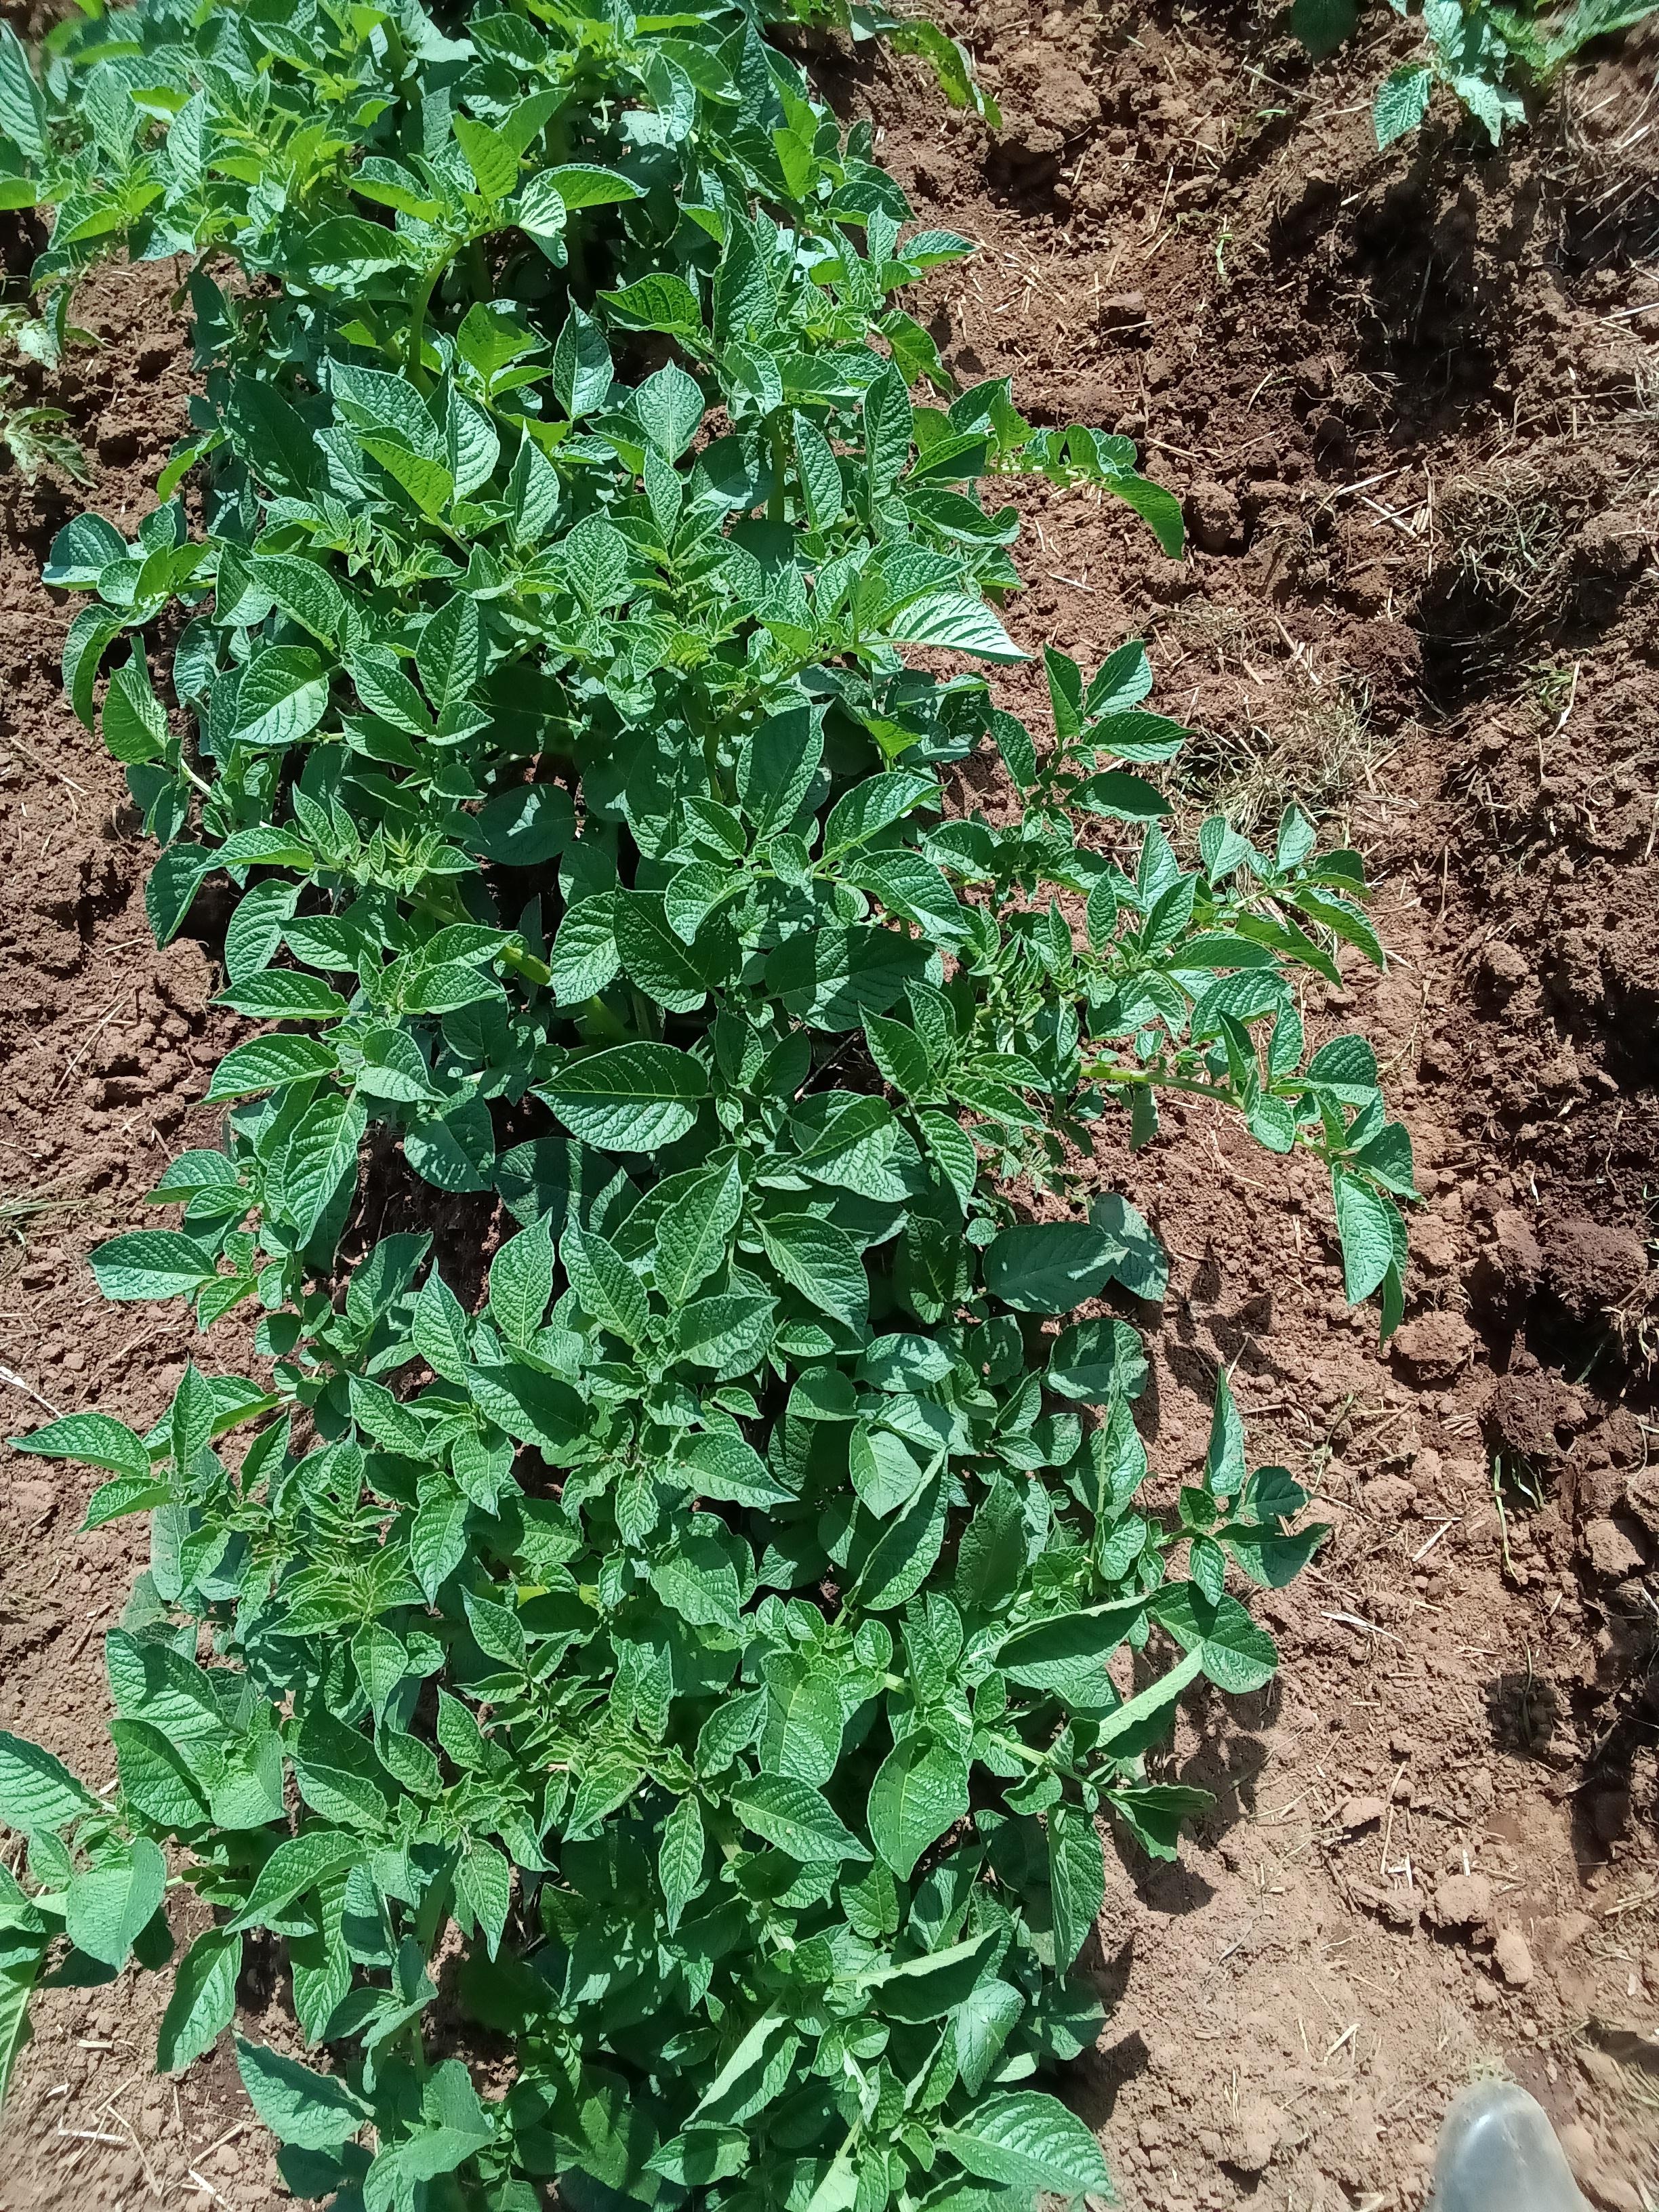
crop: potato
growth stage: vegetative
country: Kenya
